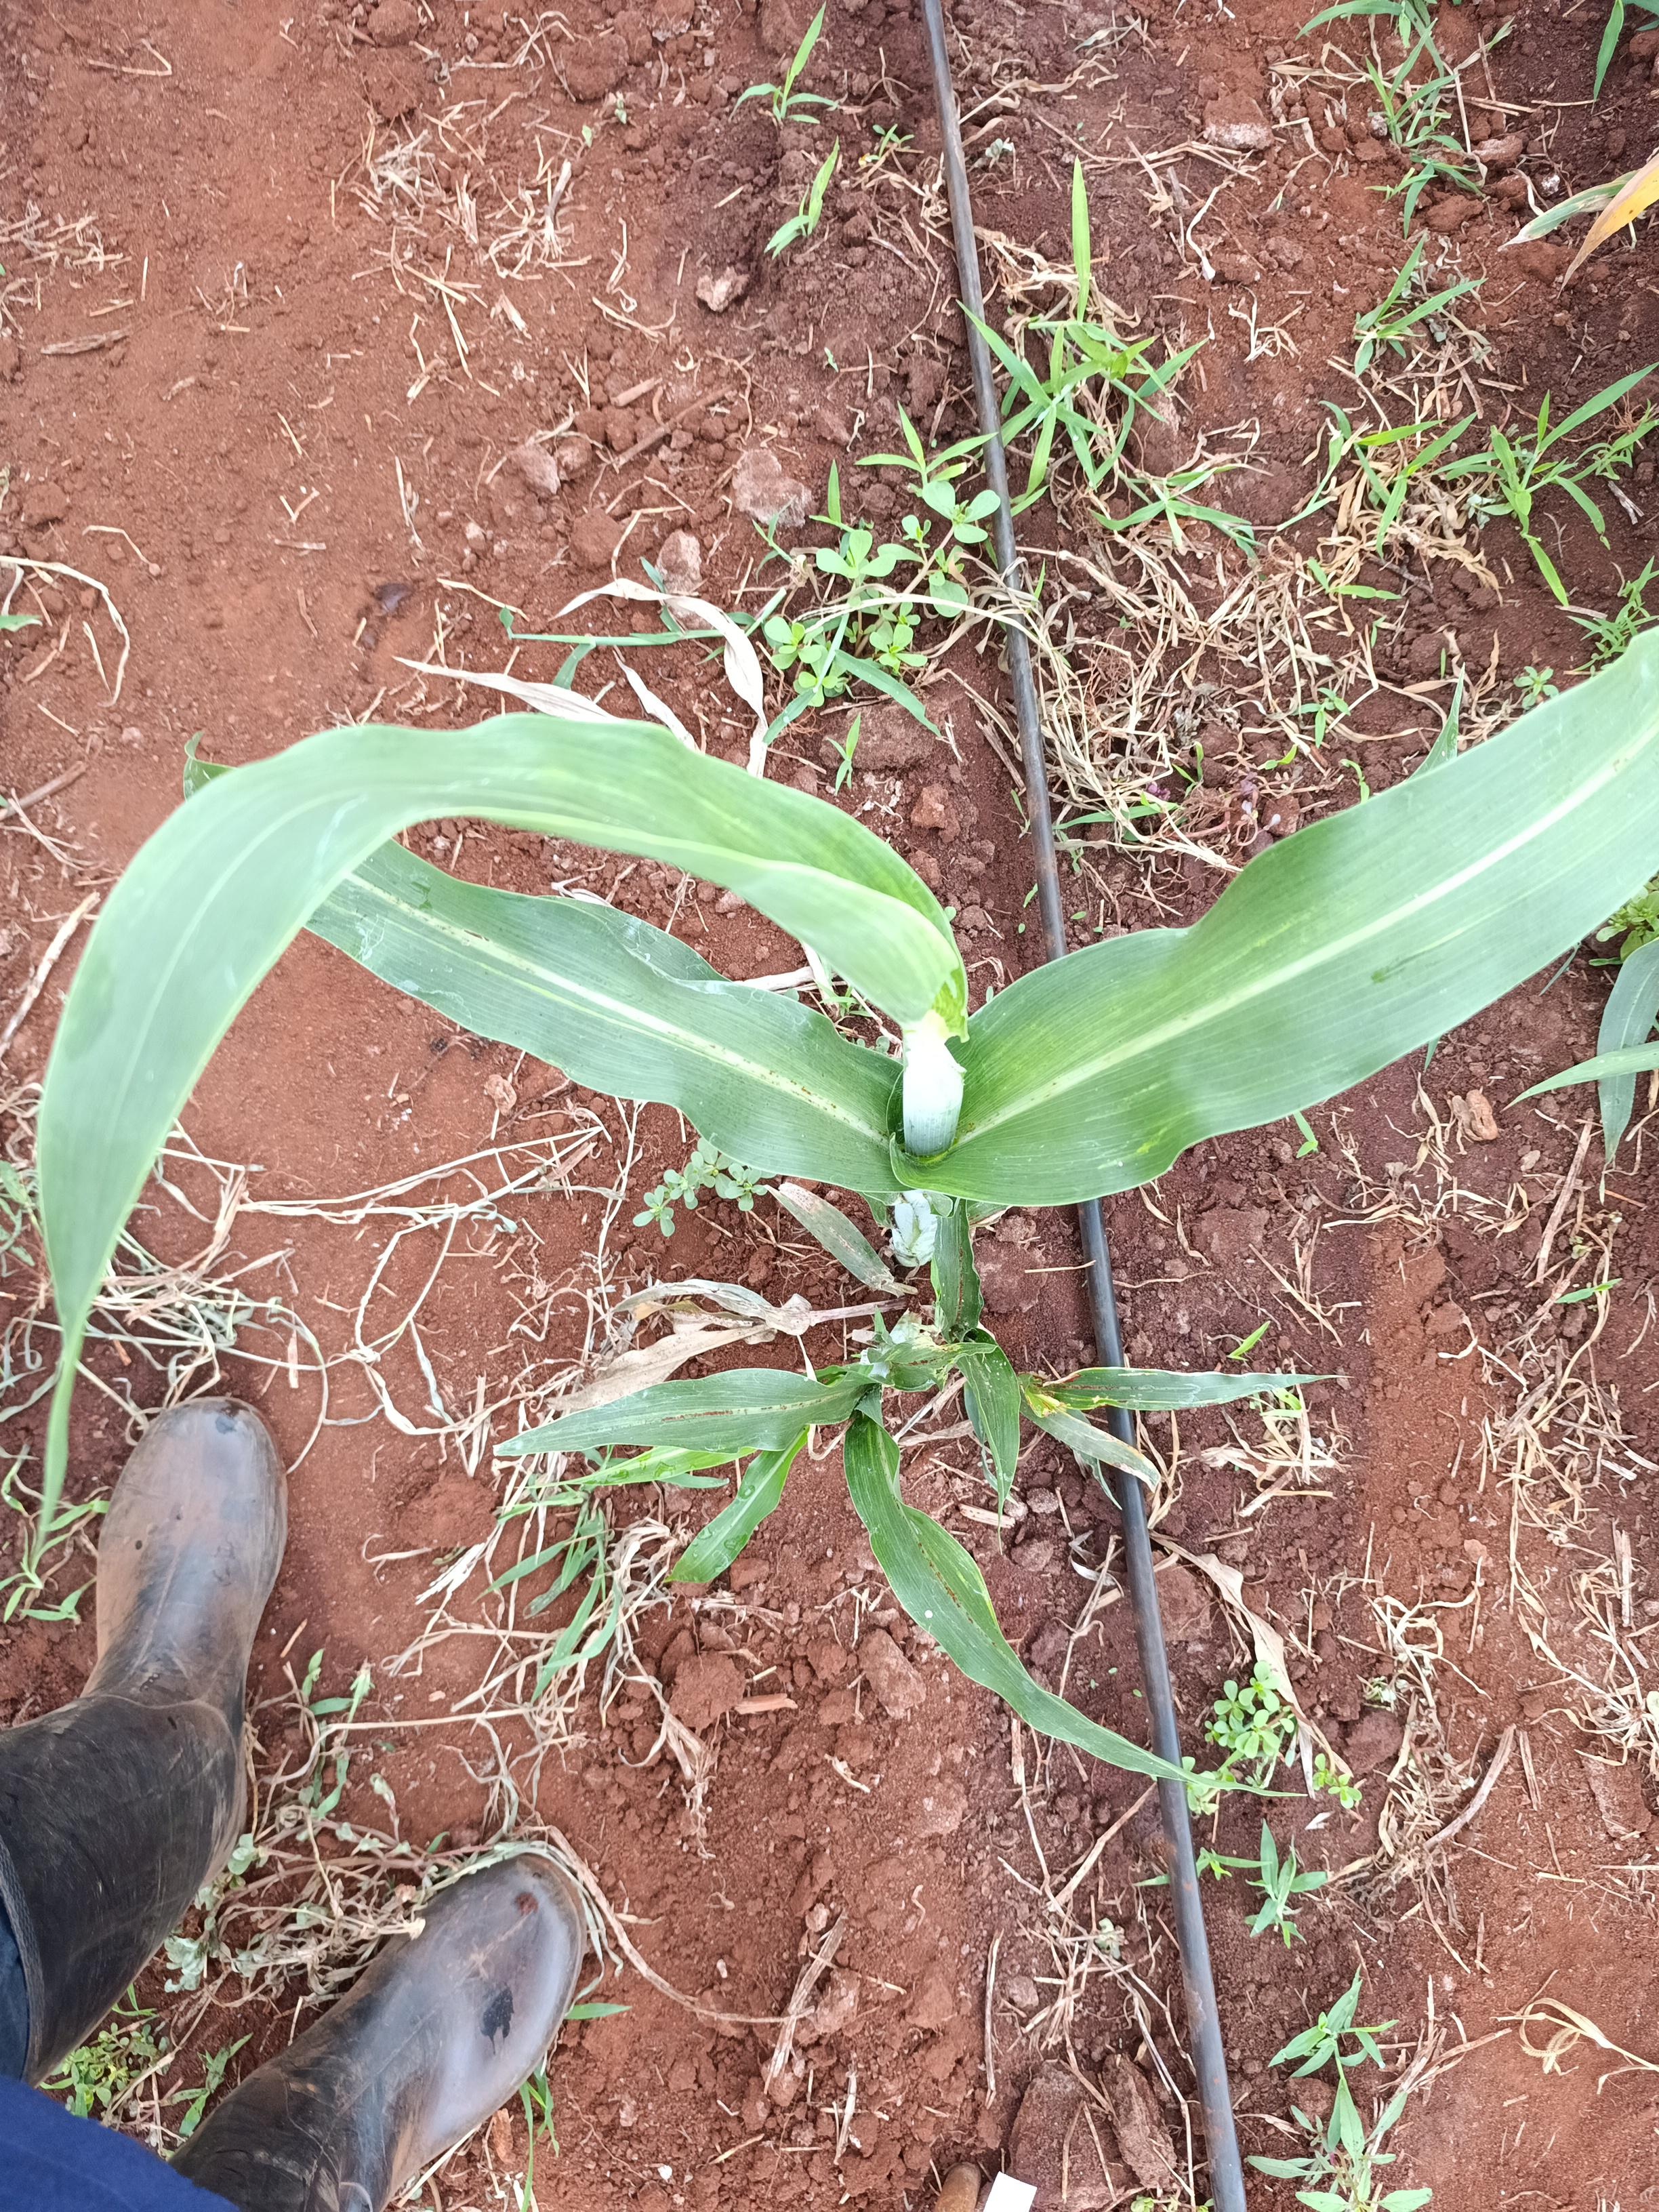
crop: sorghum
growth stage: heading tuber
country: Kenya
